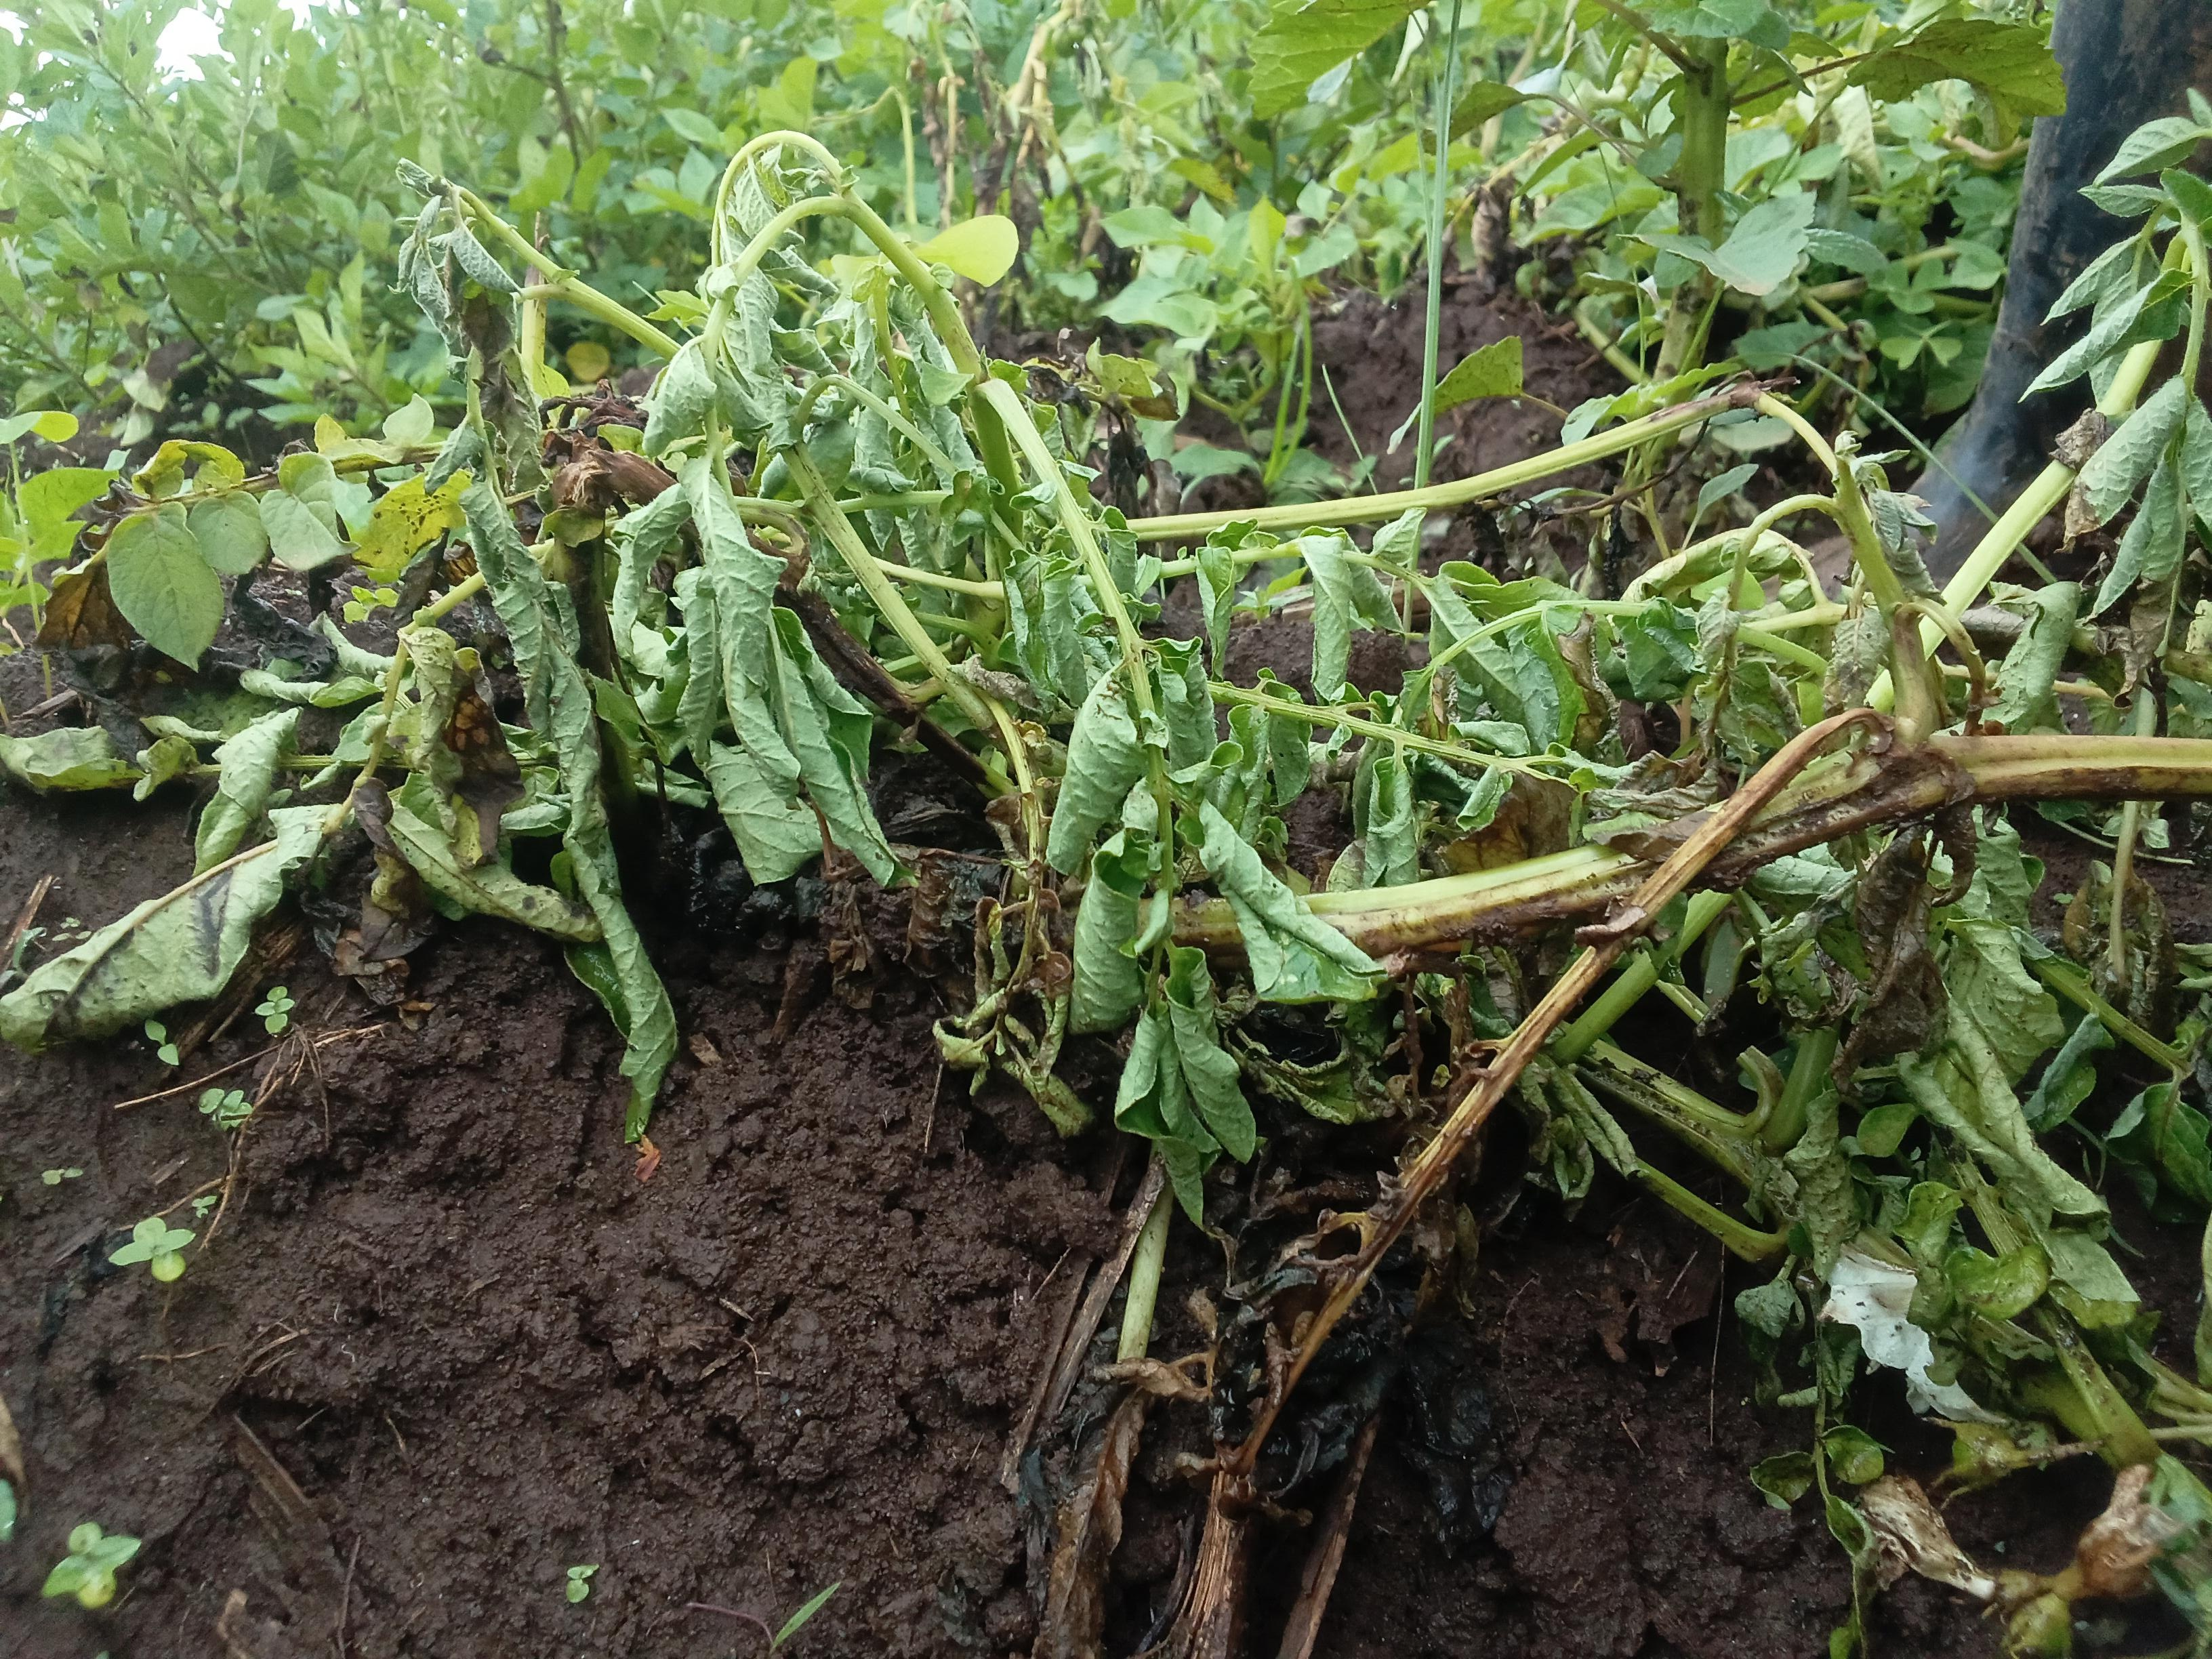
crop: potato
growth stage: vegetative
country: Kenya
